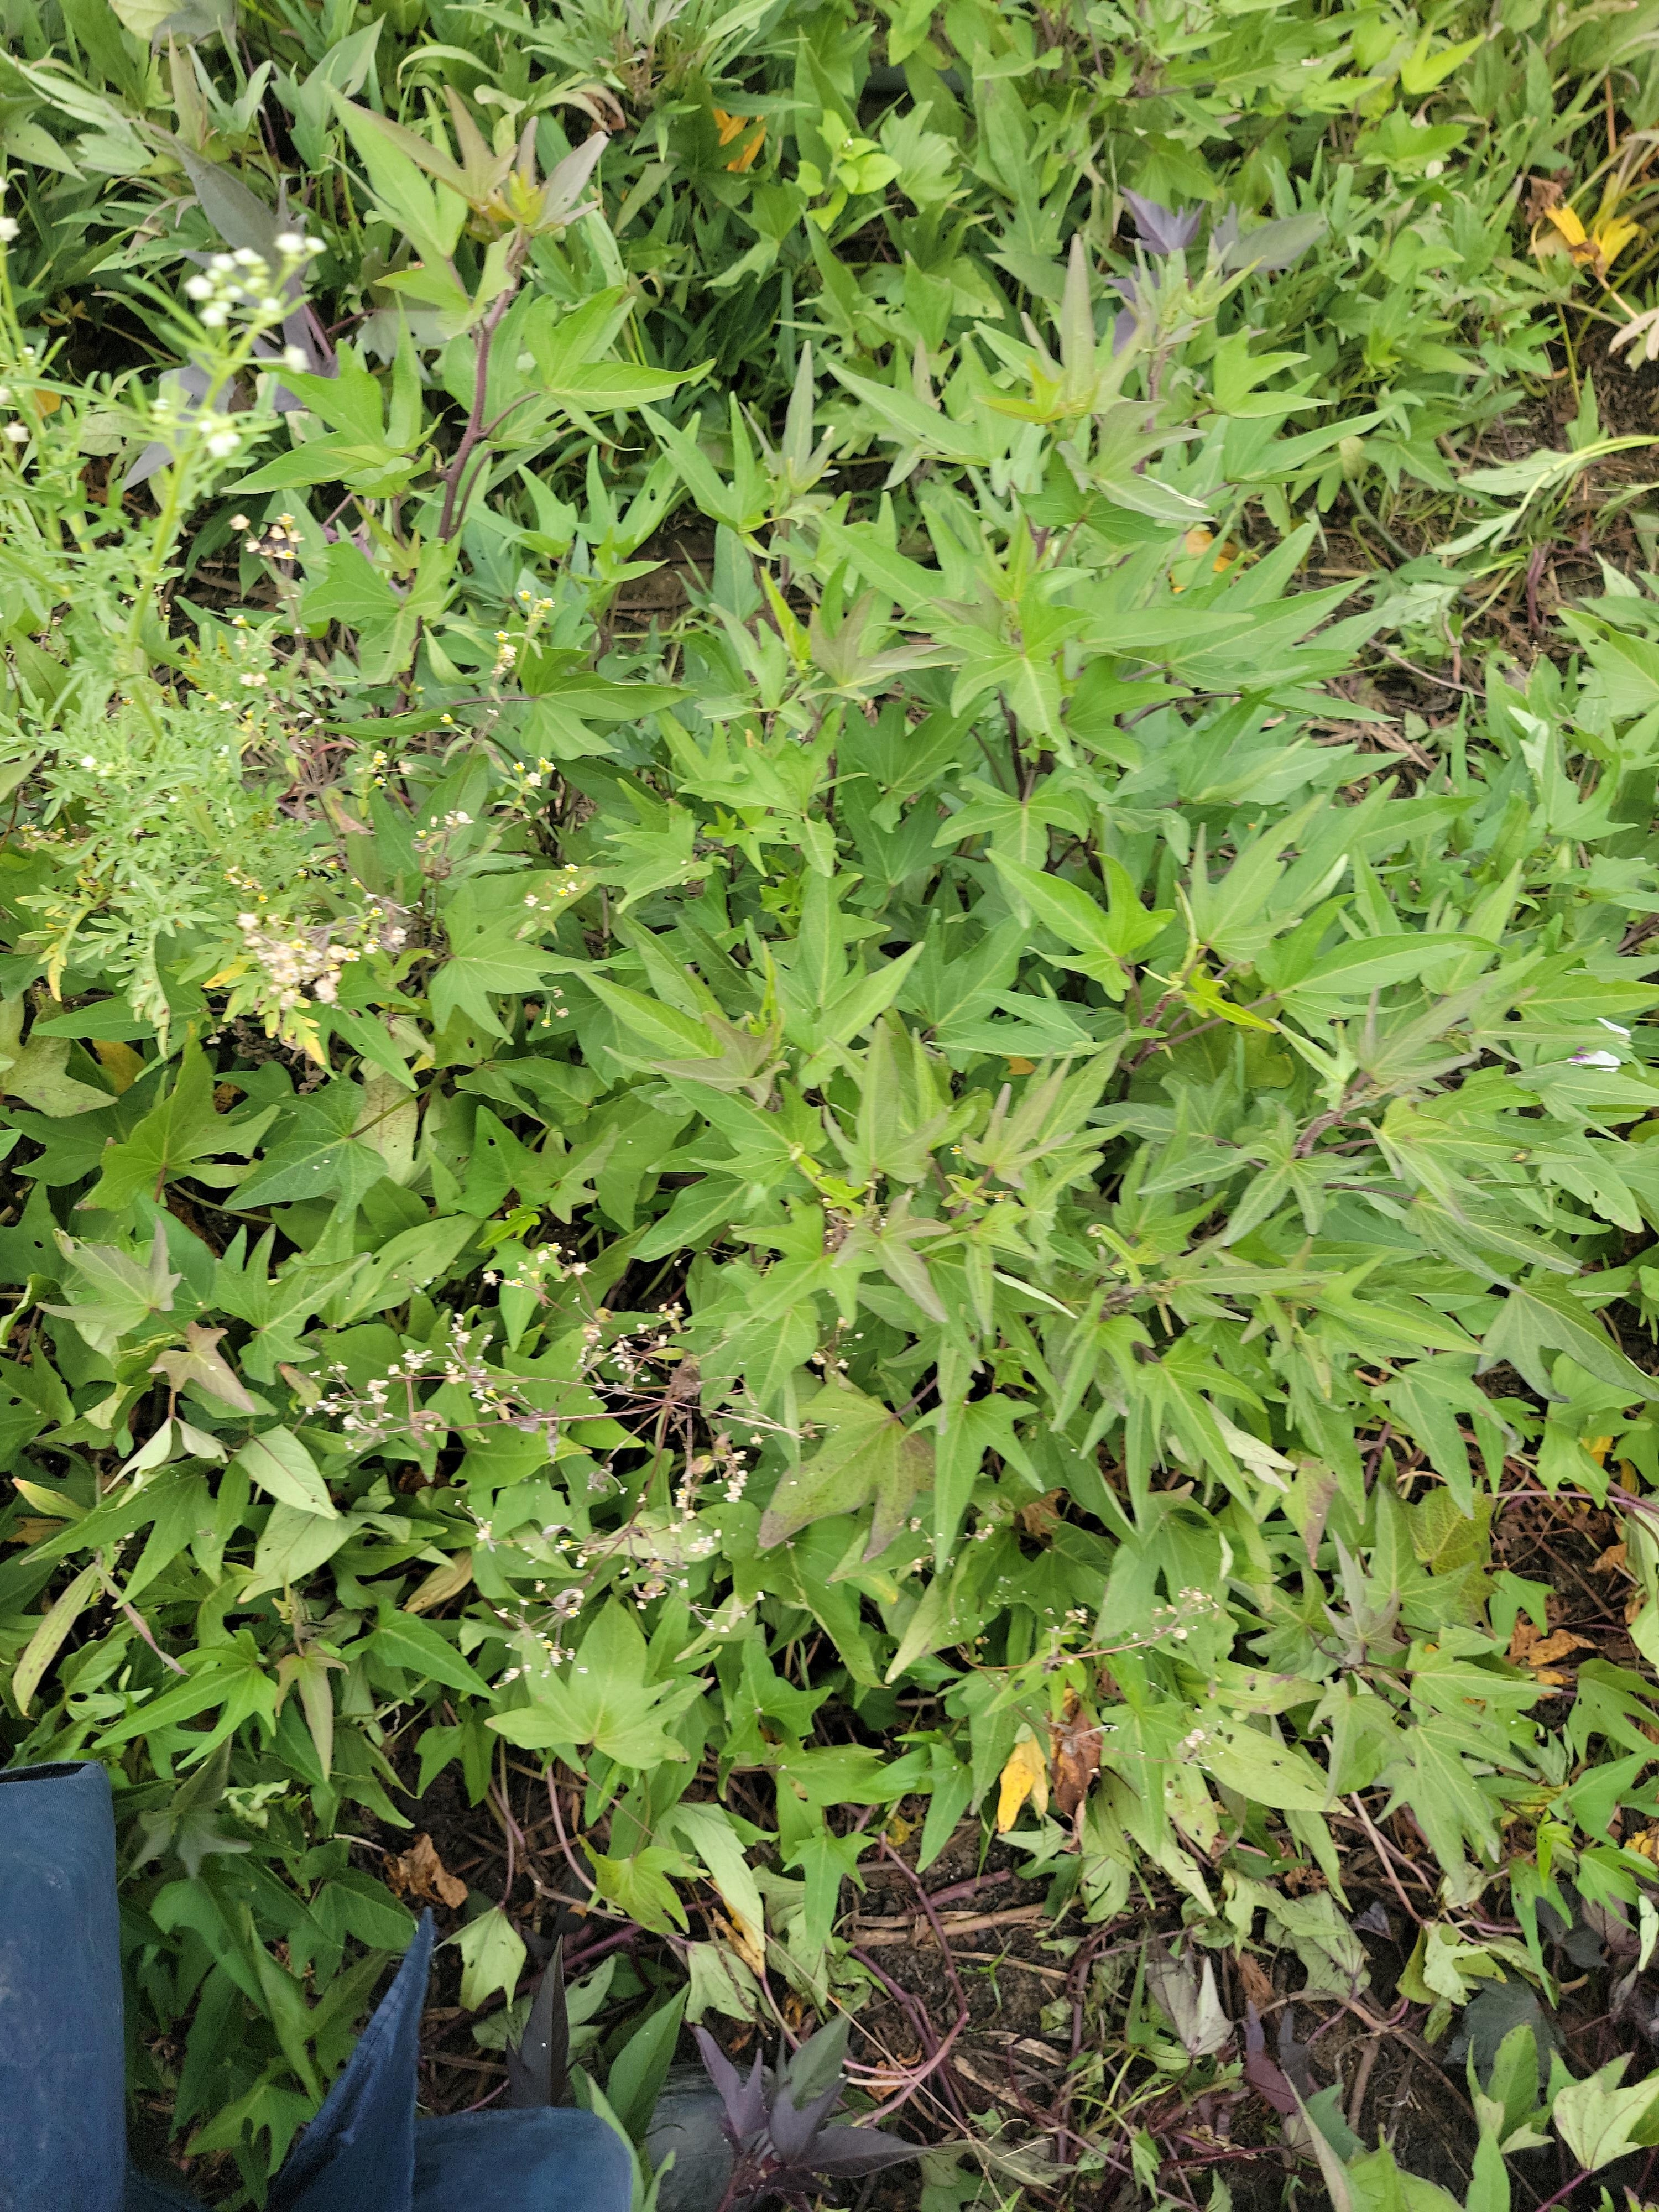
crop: sweet potato
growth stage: flowering
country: Tanzania
